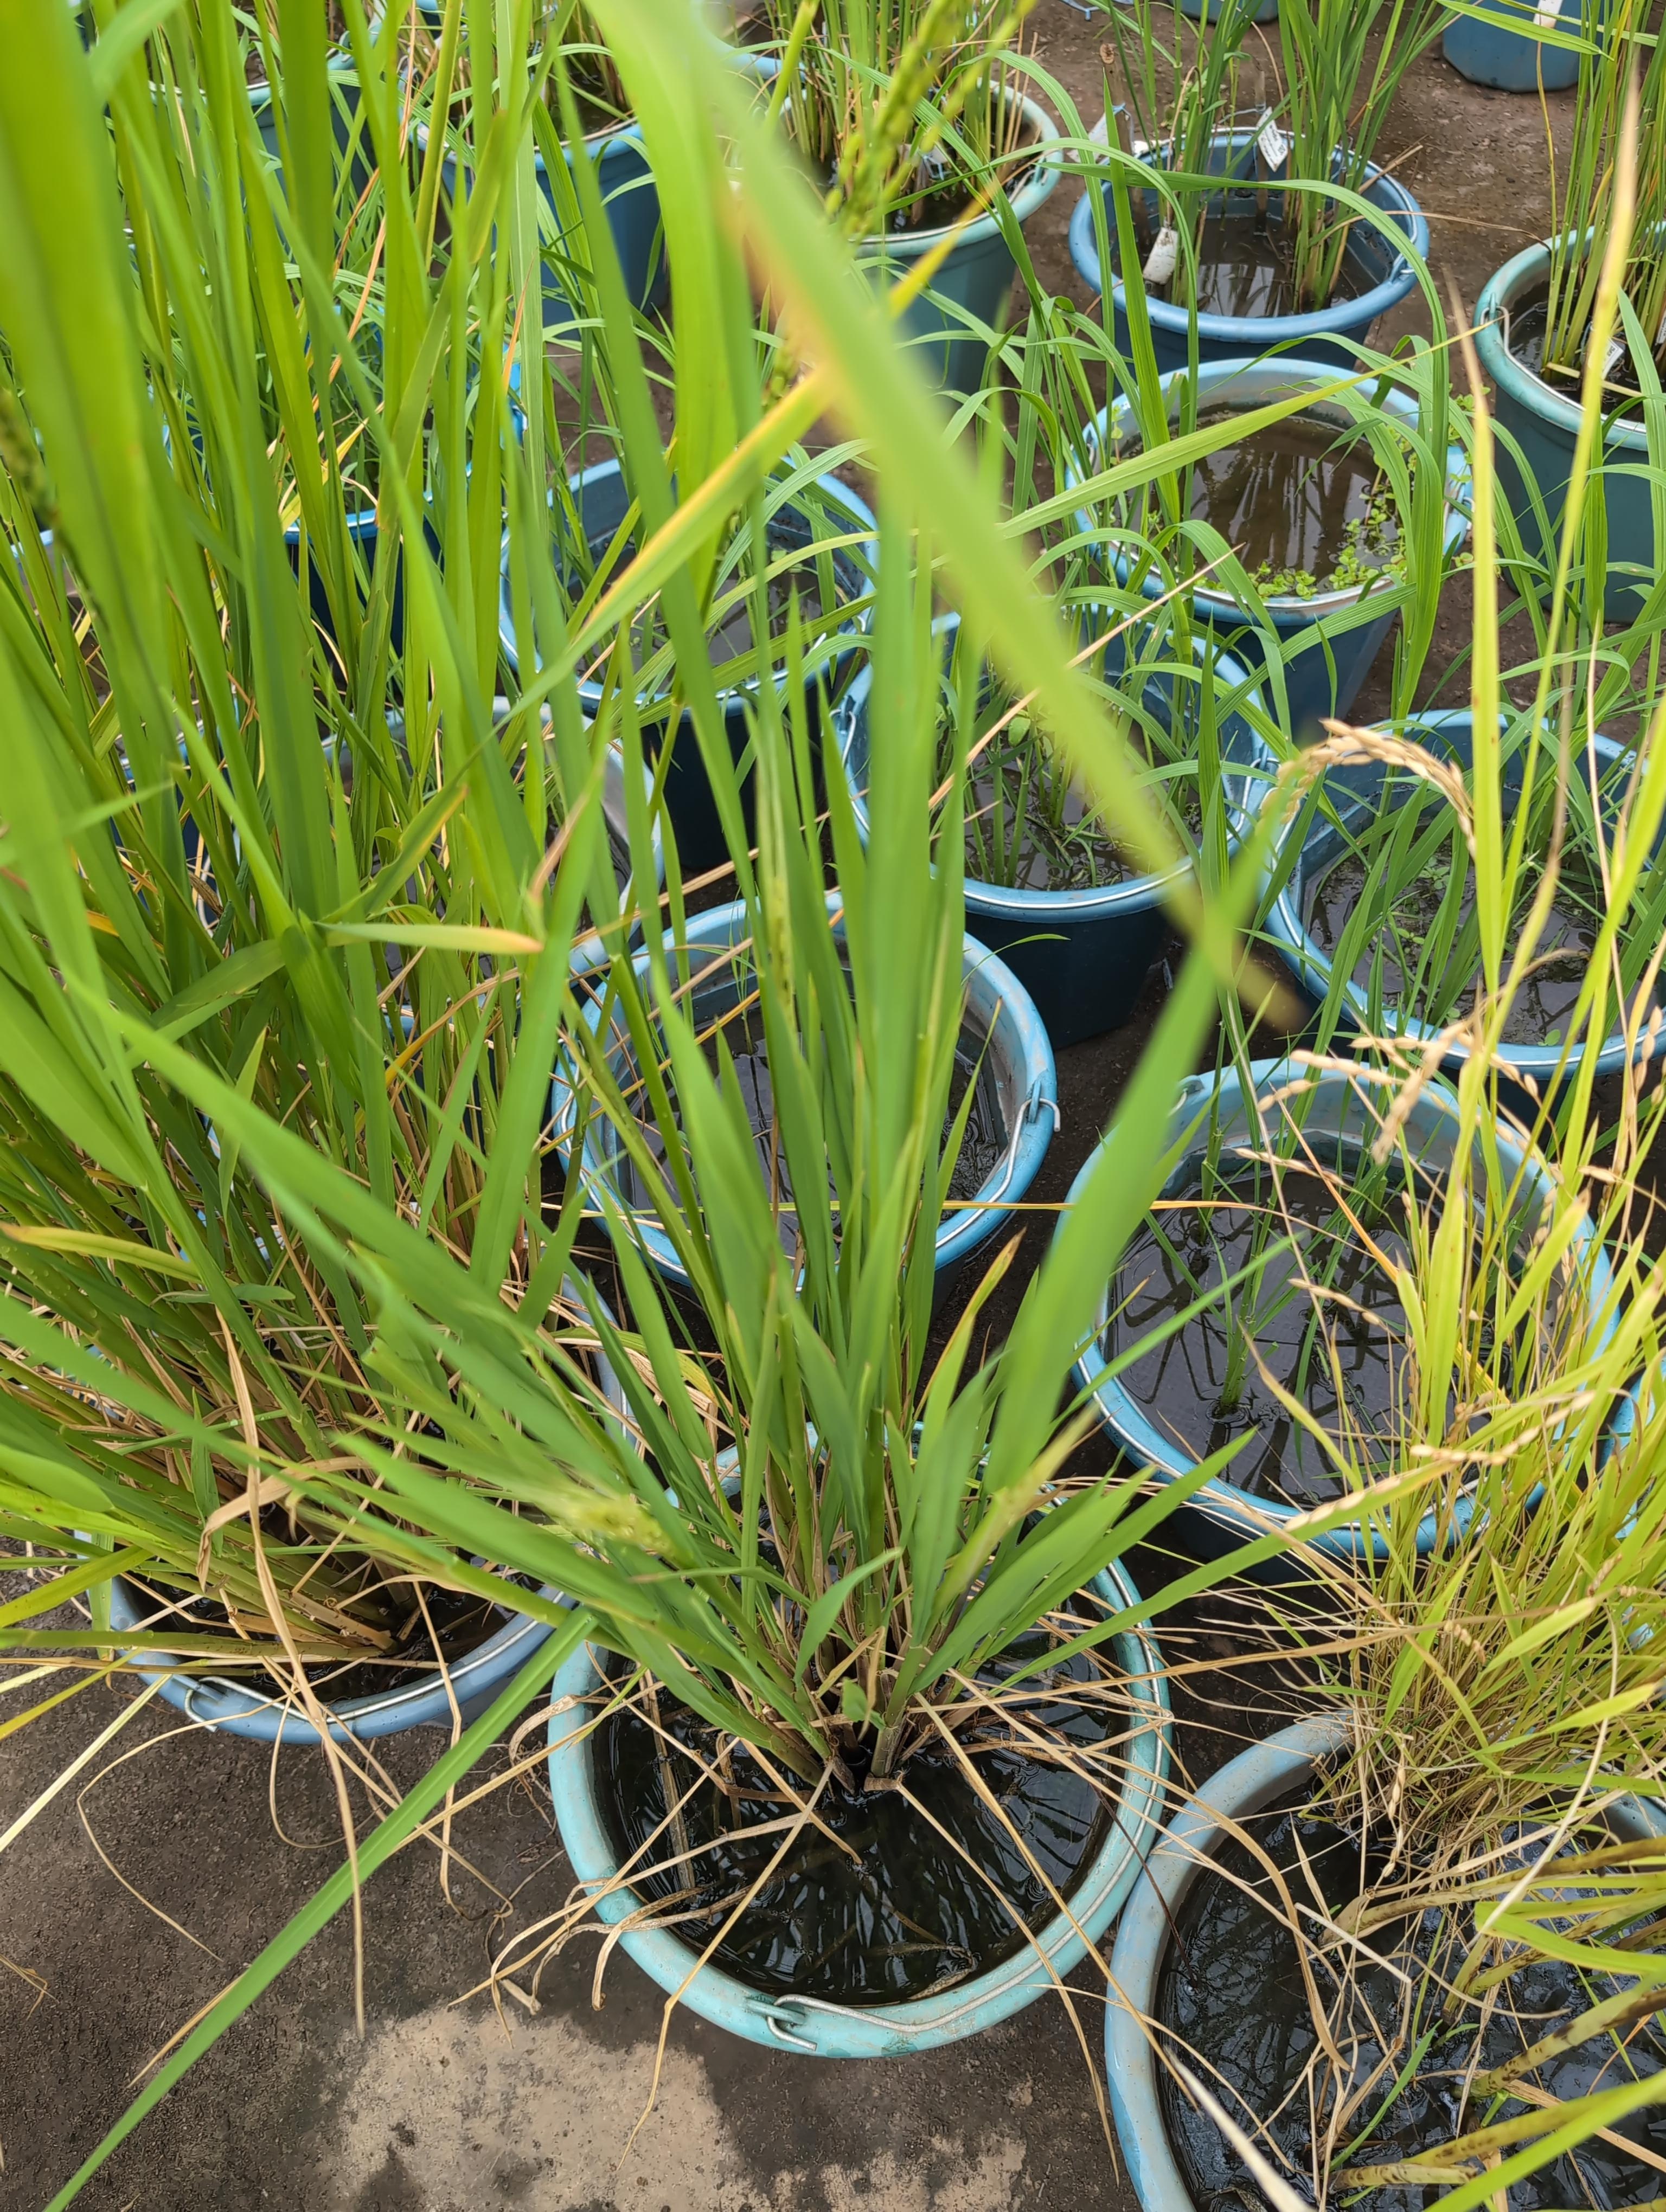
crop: rice
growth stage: heading
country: Côte d'Ivoire
